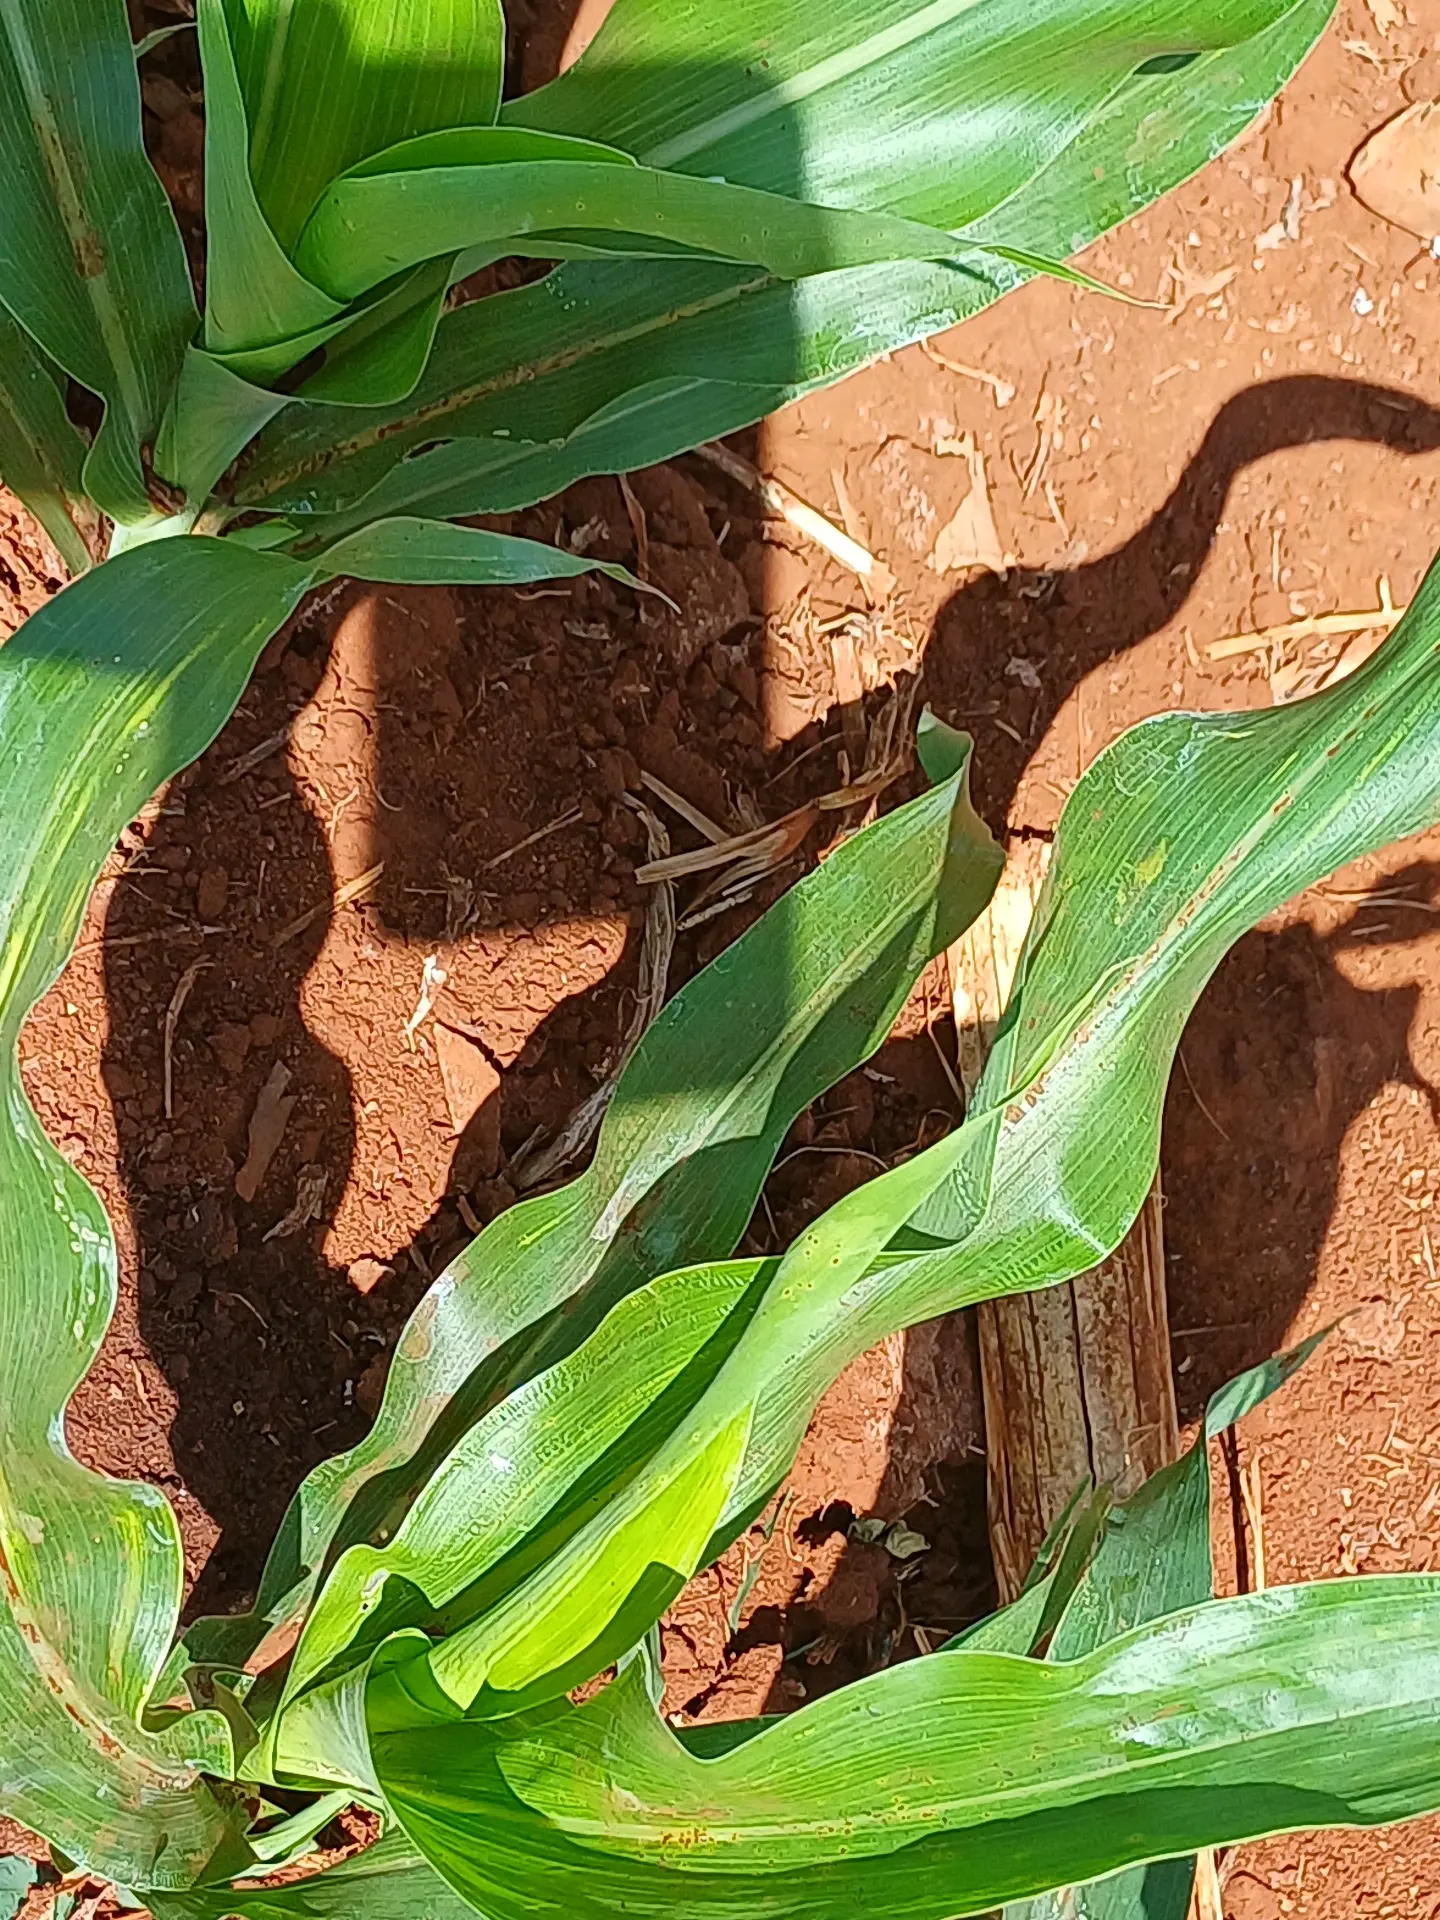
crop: sorghum
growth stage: vegetative
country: Kenya
